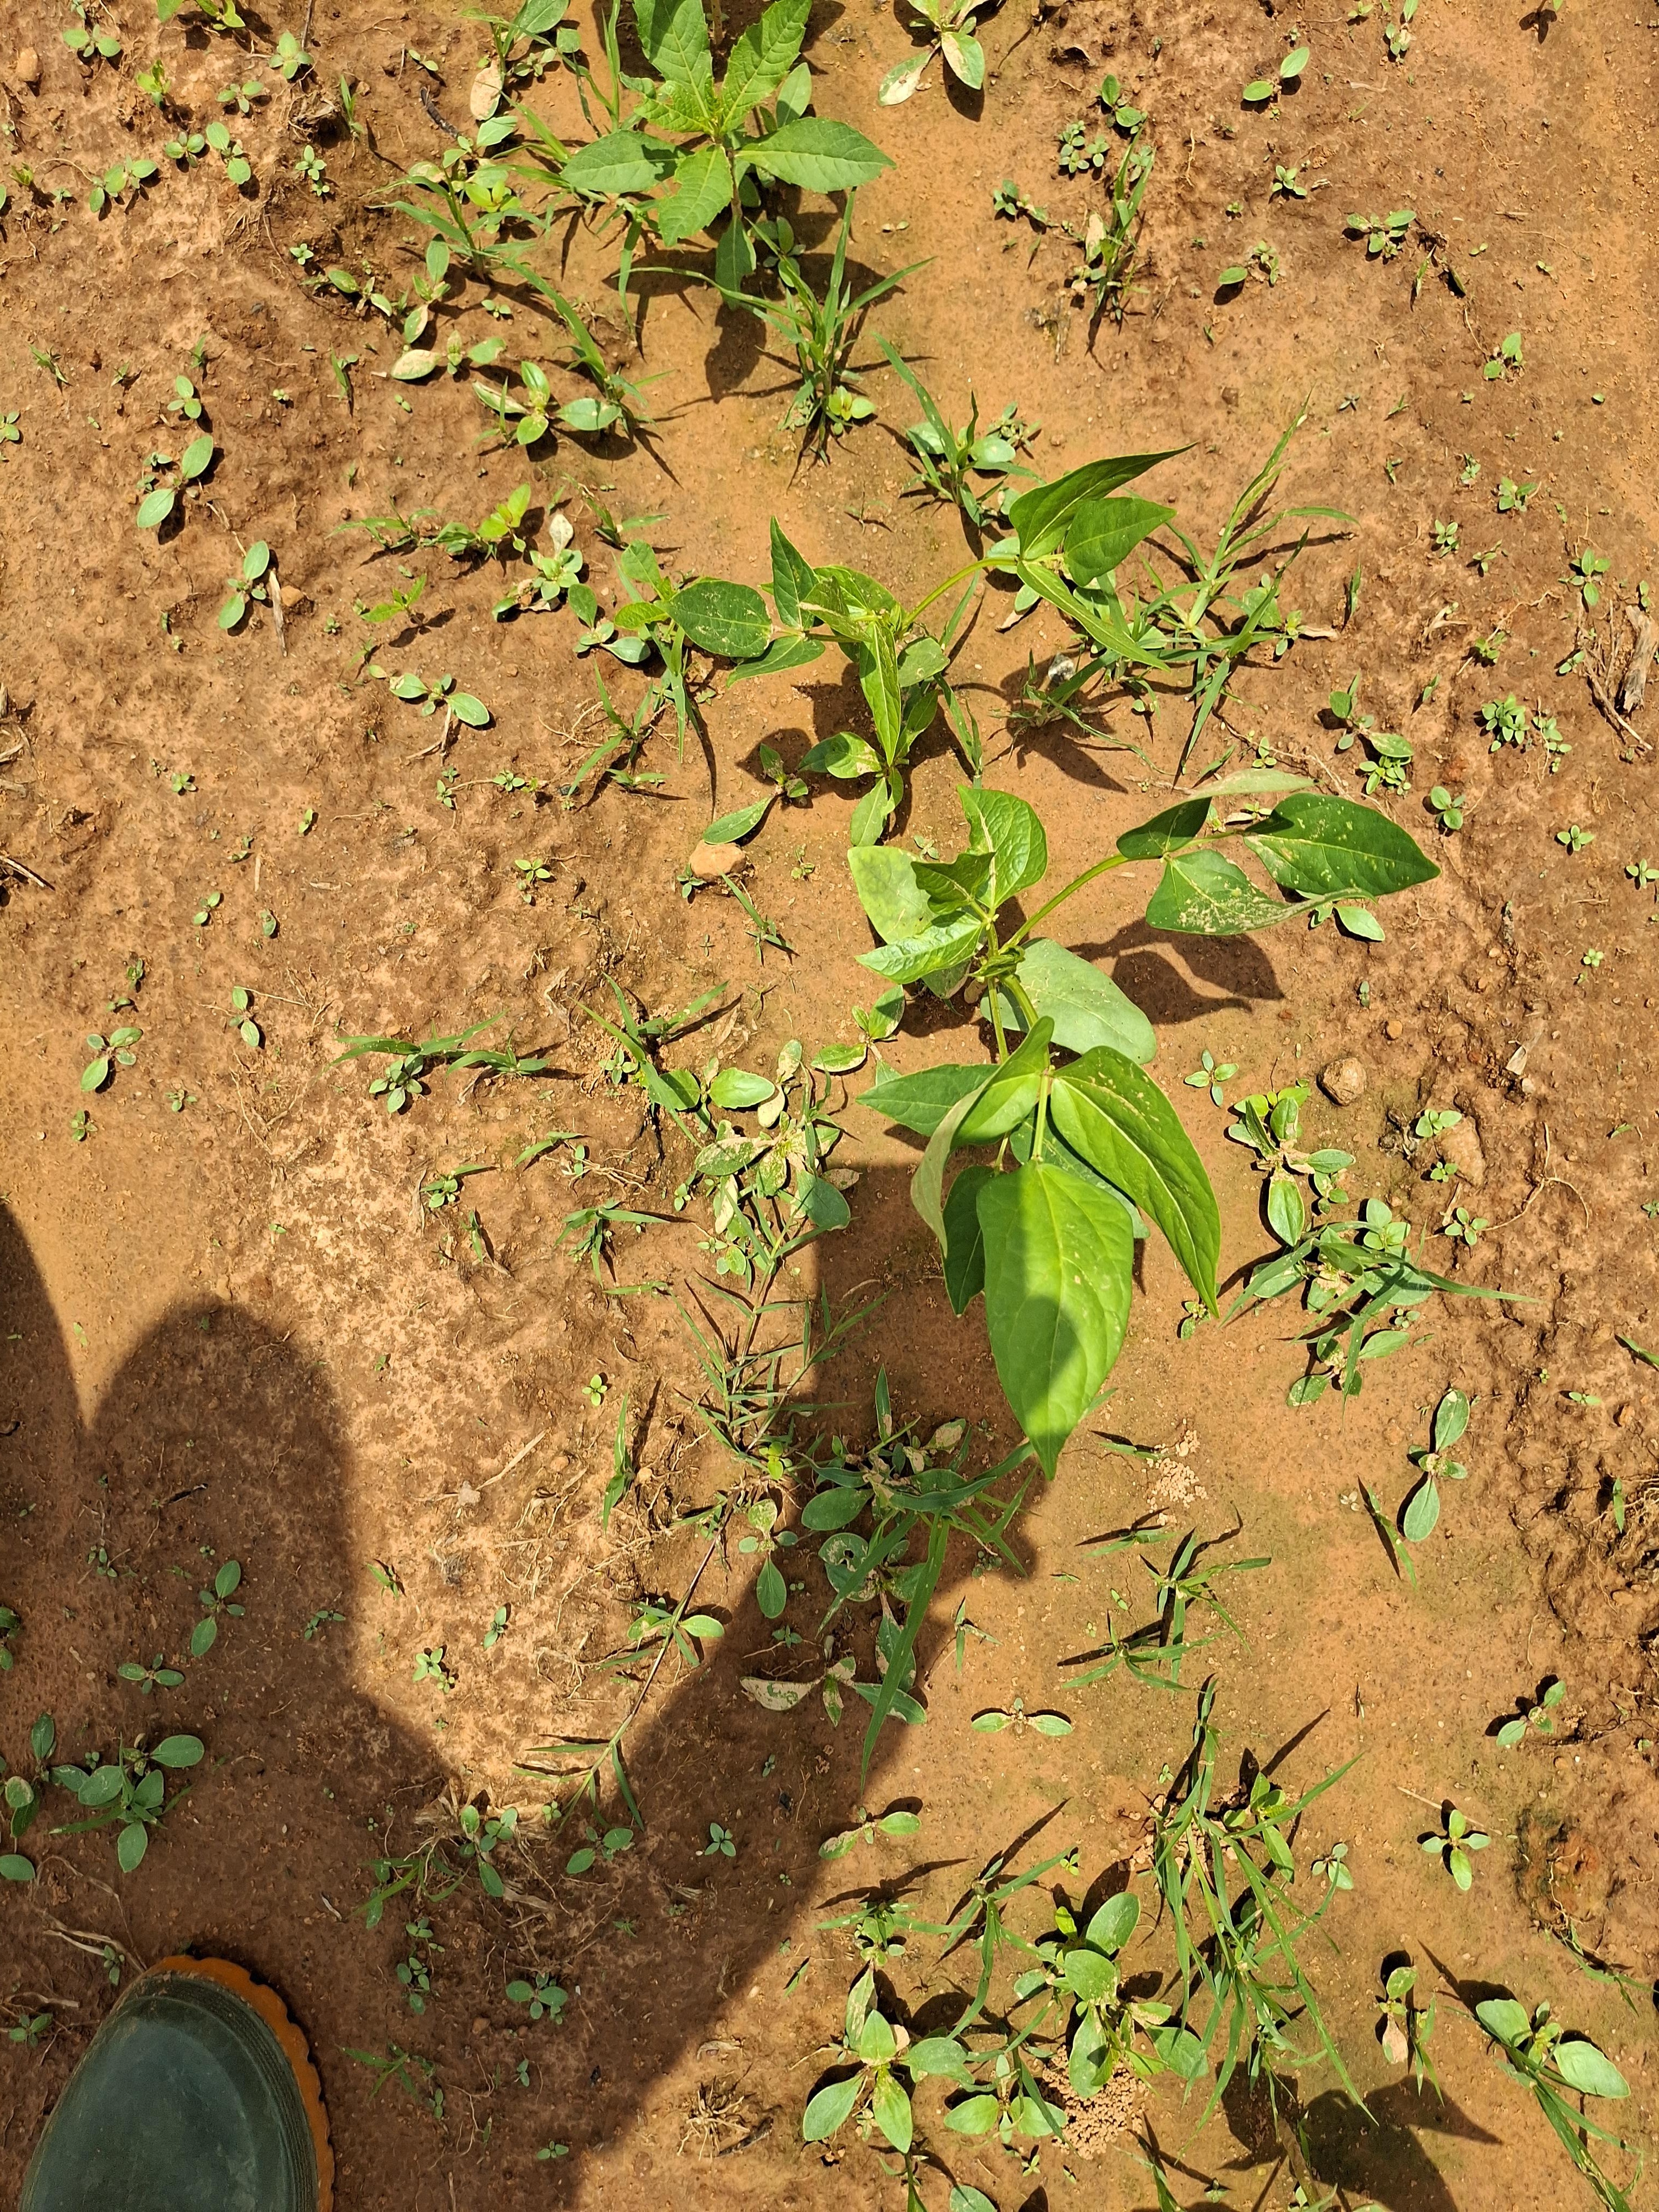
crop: cowpea
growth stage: sprouting emergence
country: Nigeria
